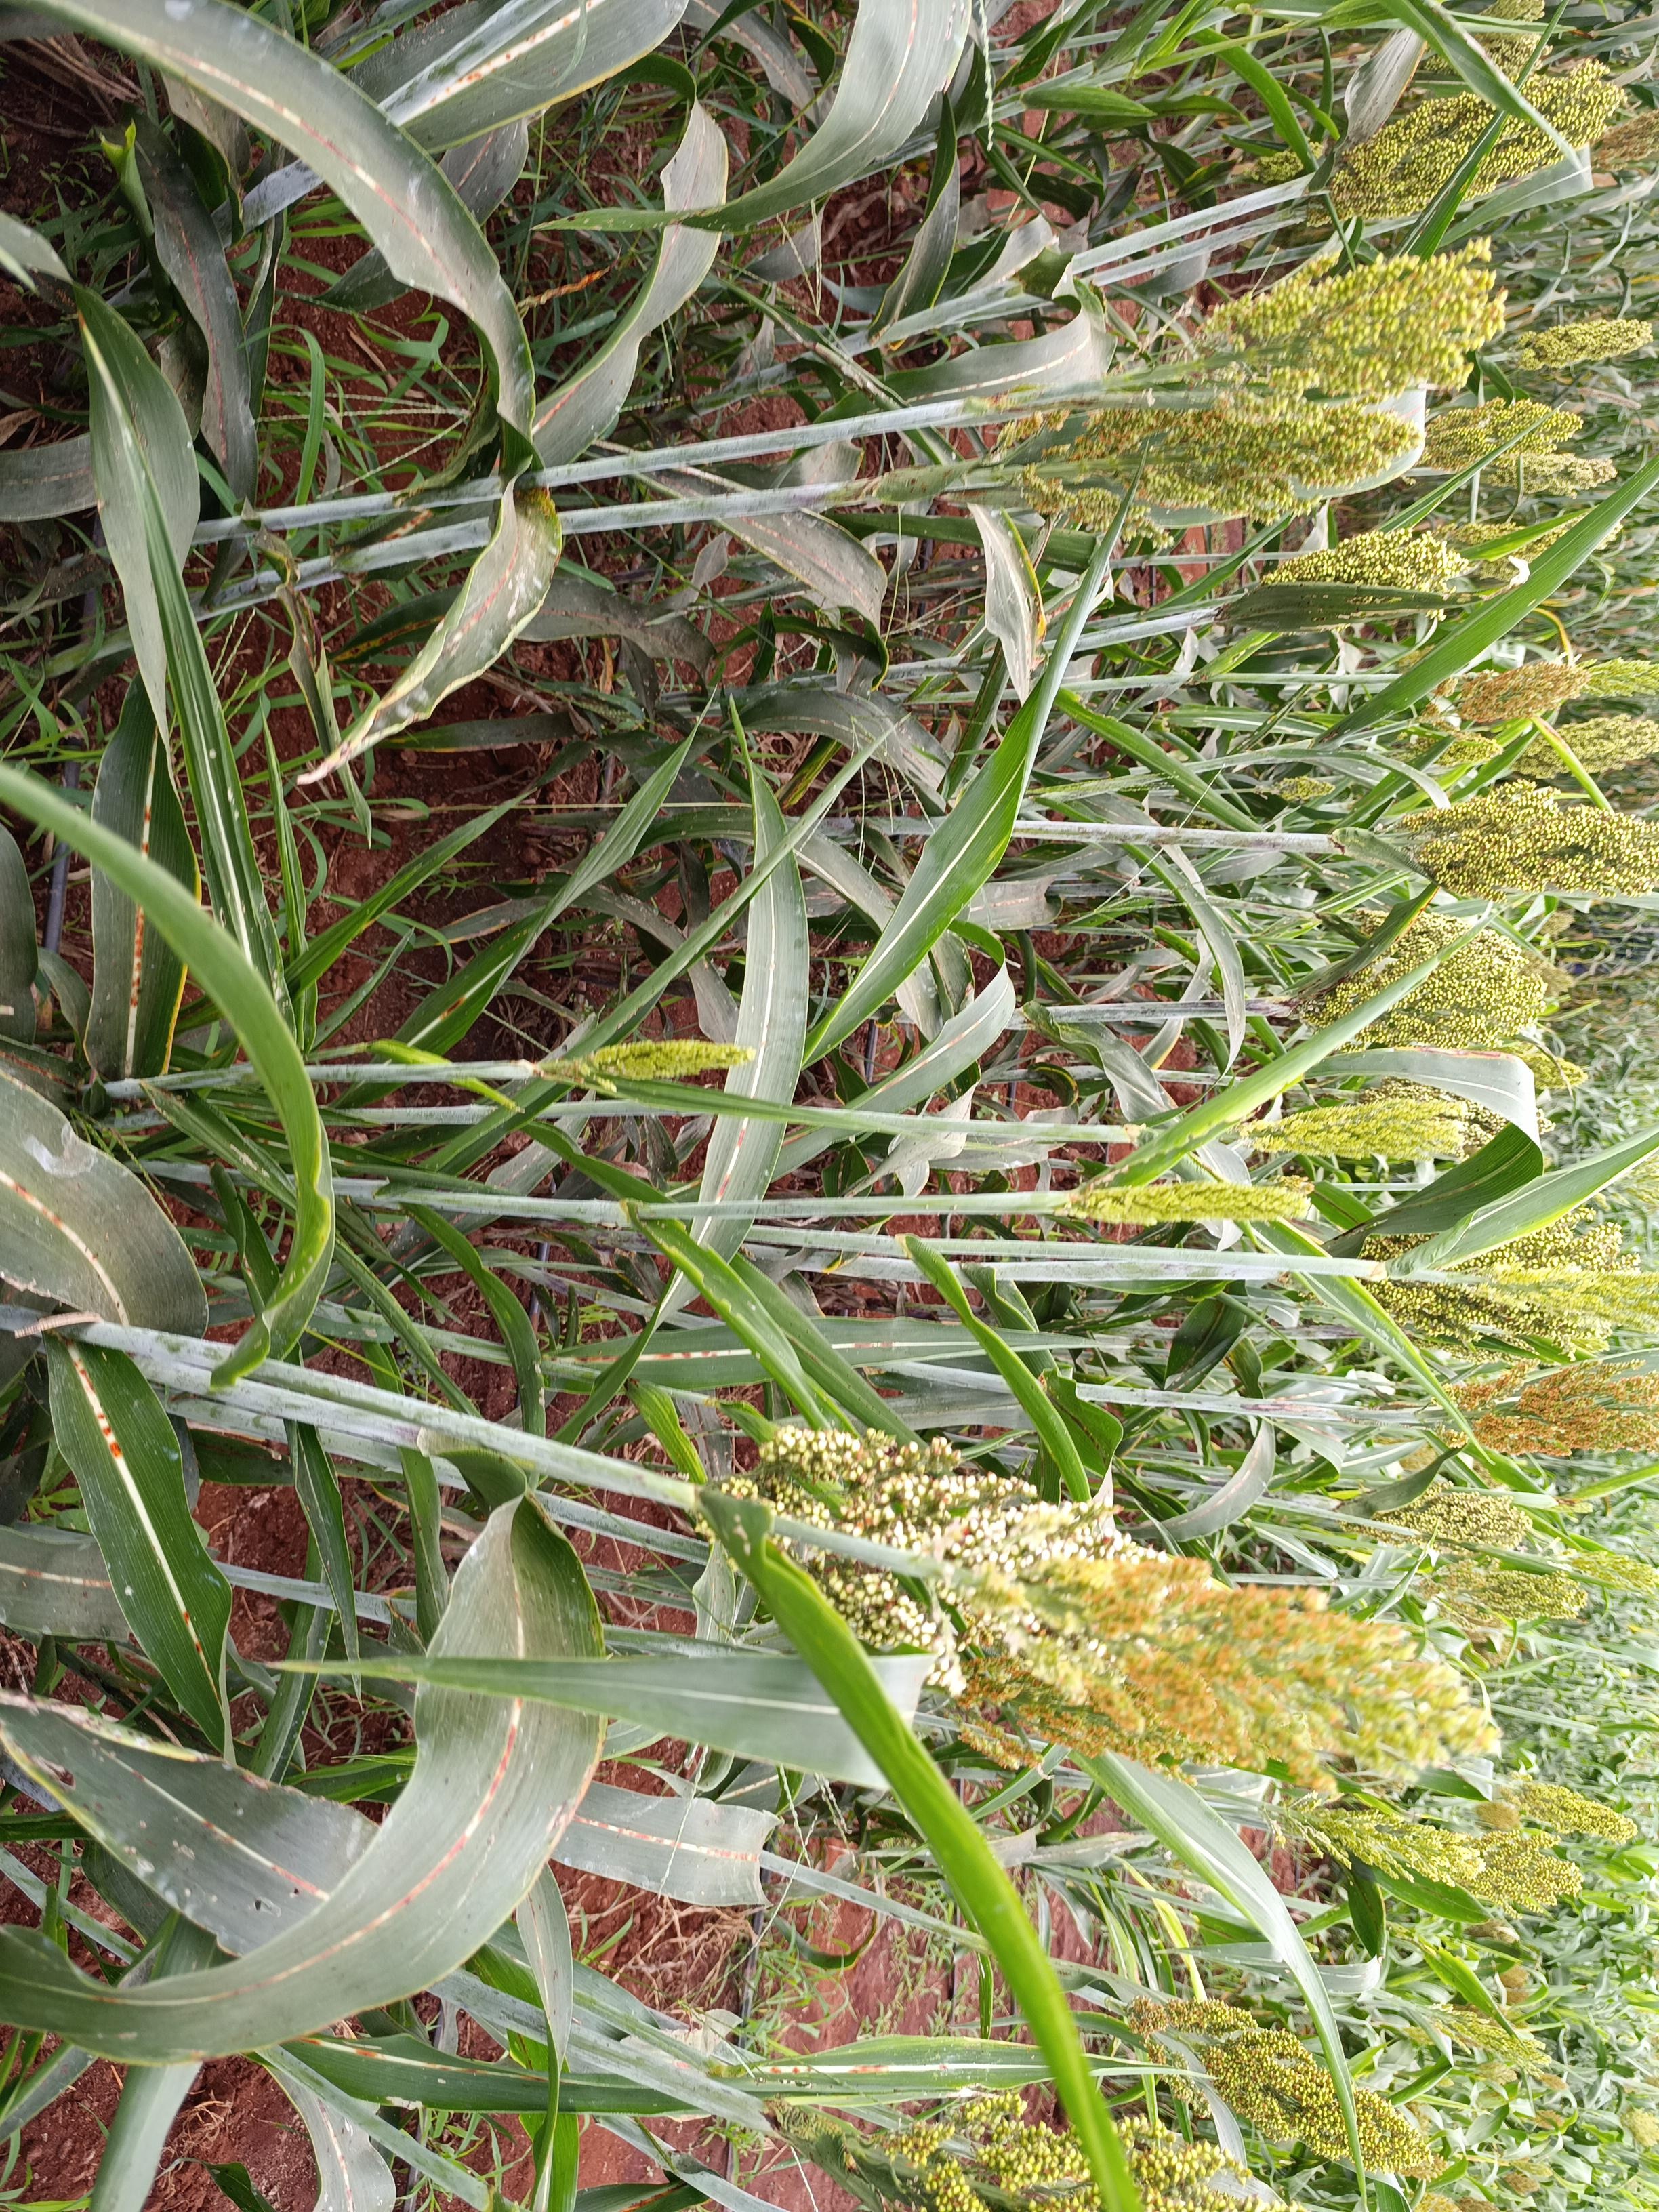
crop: sorghum
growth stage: filling grain
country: Kenya
